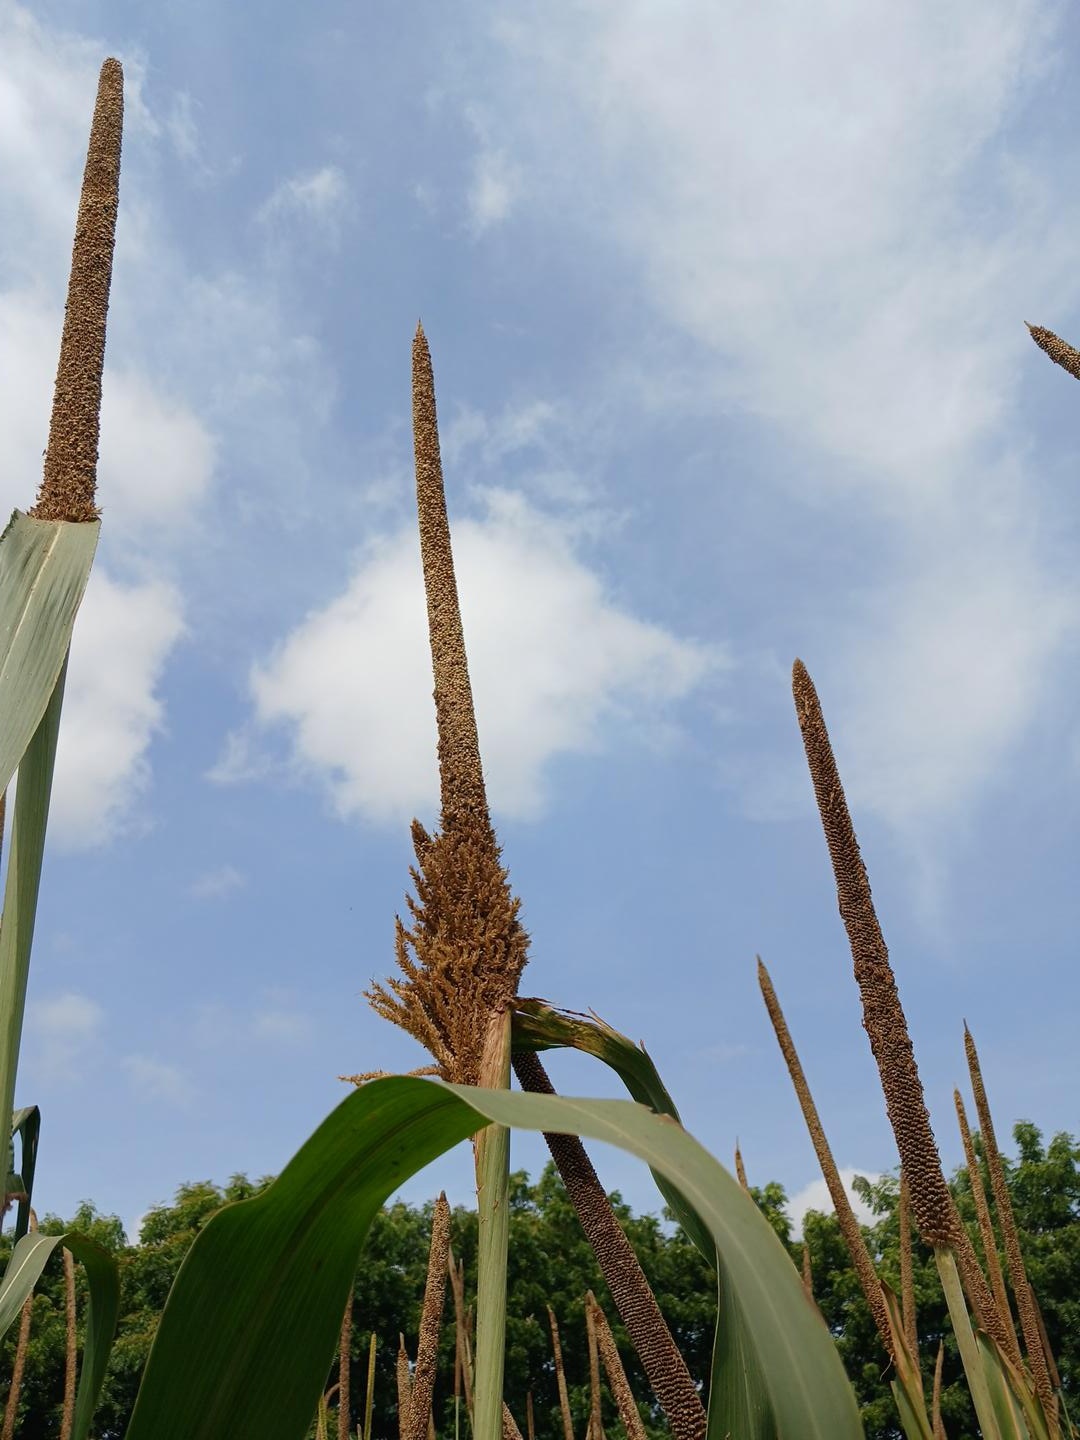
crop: pearl millet
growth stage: maturity
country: Senegal
